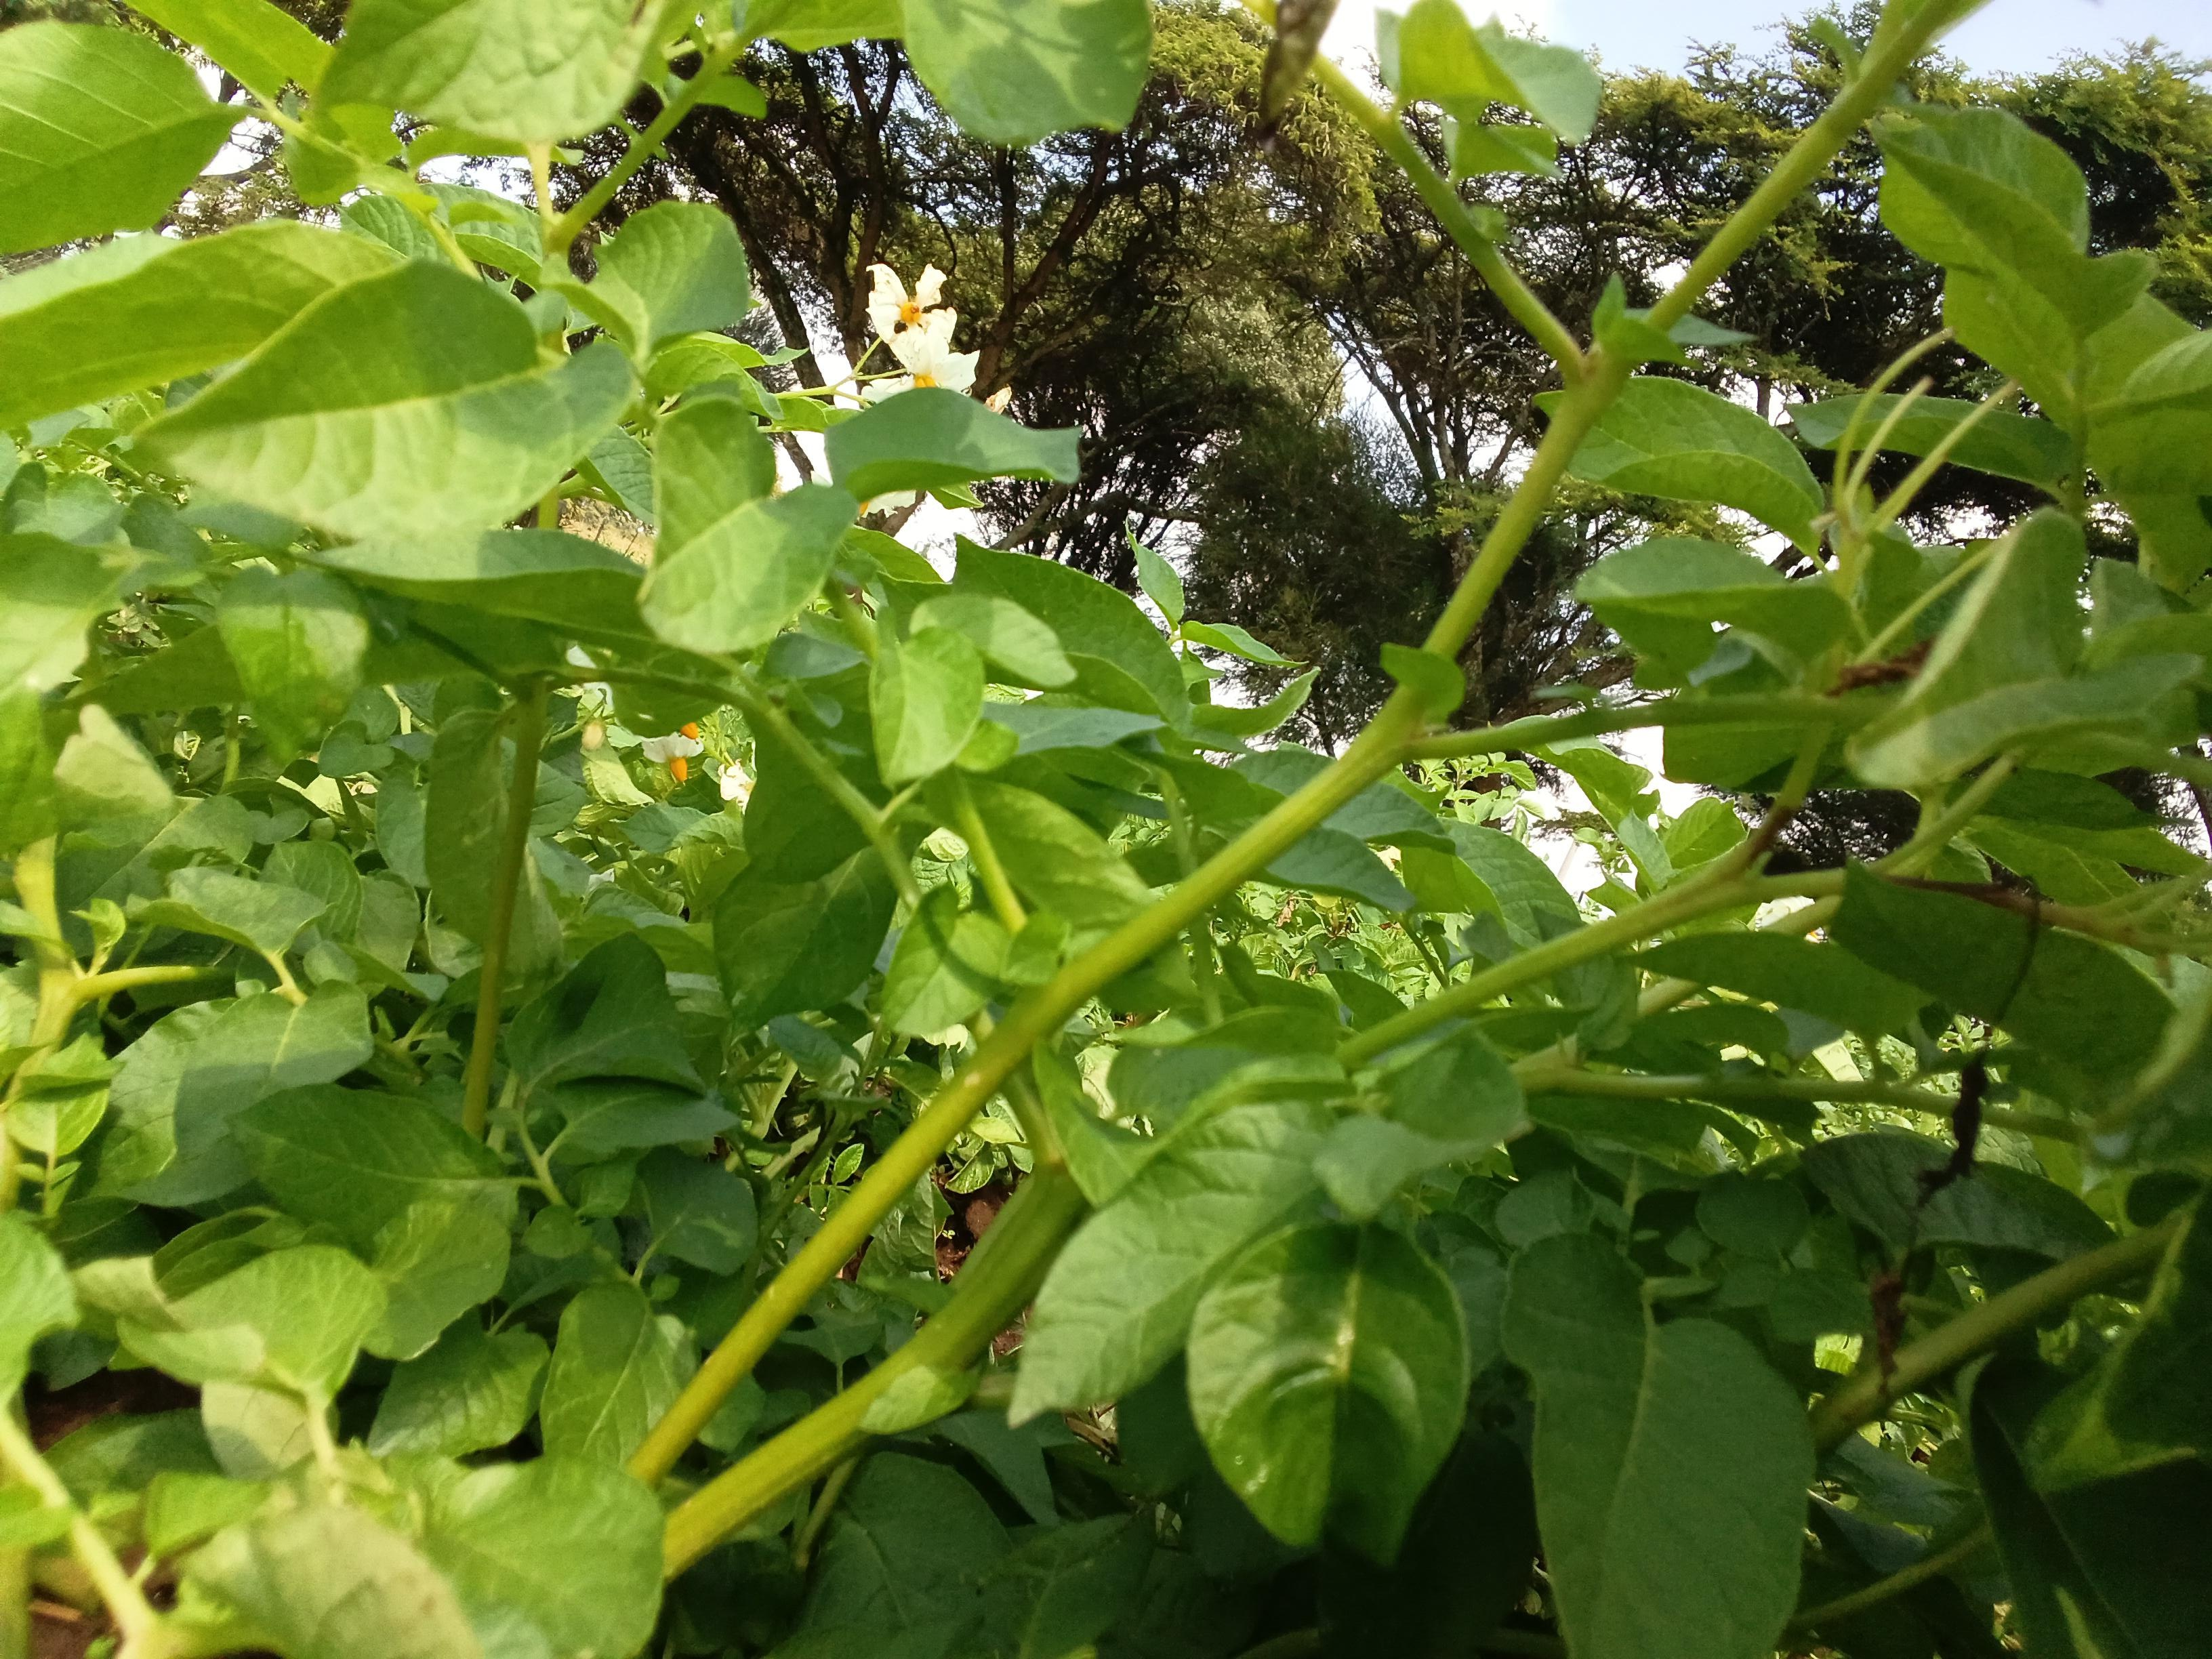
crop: potato
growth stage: flowering
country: Kenya
